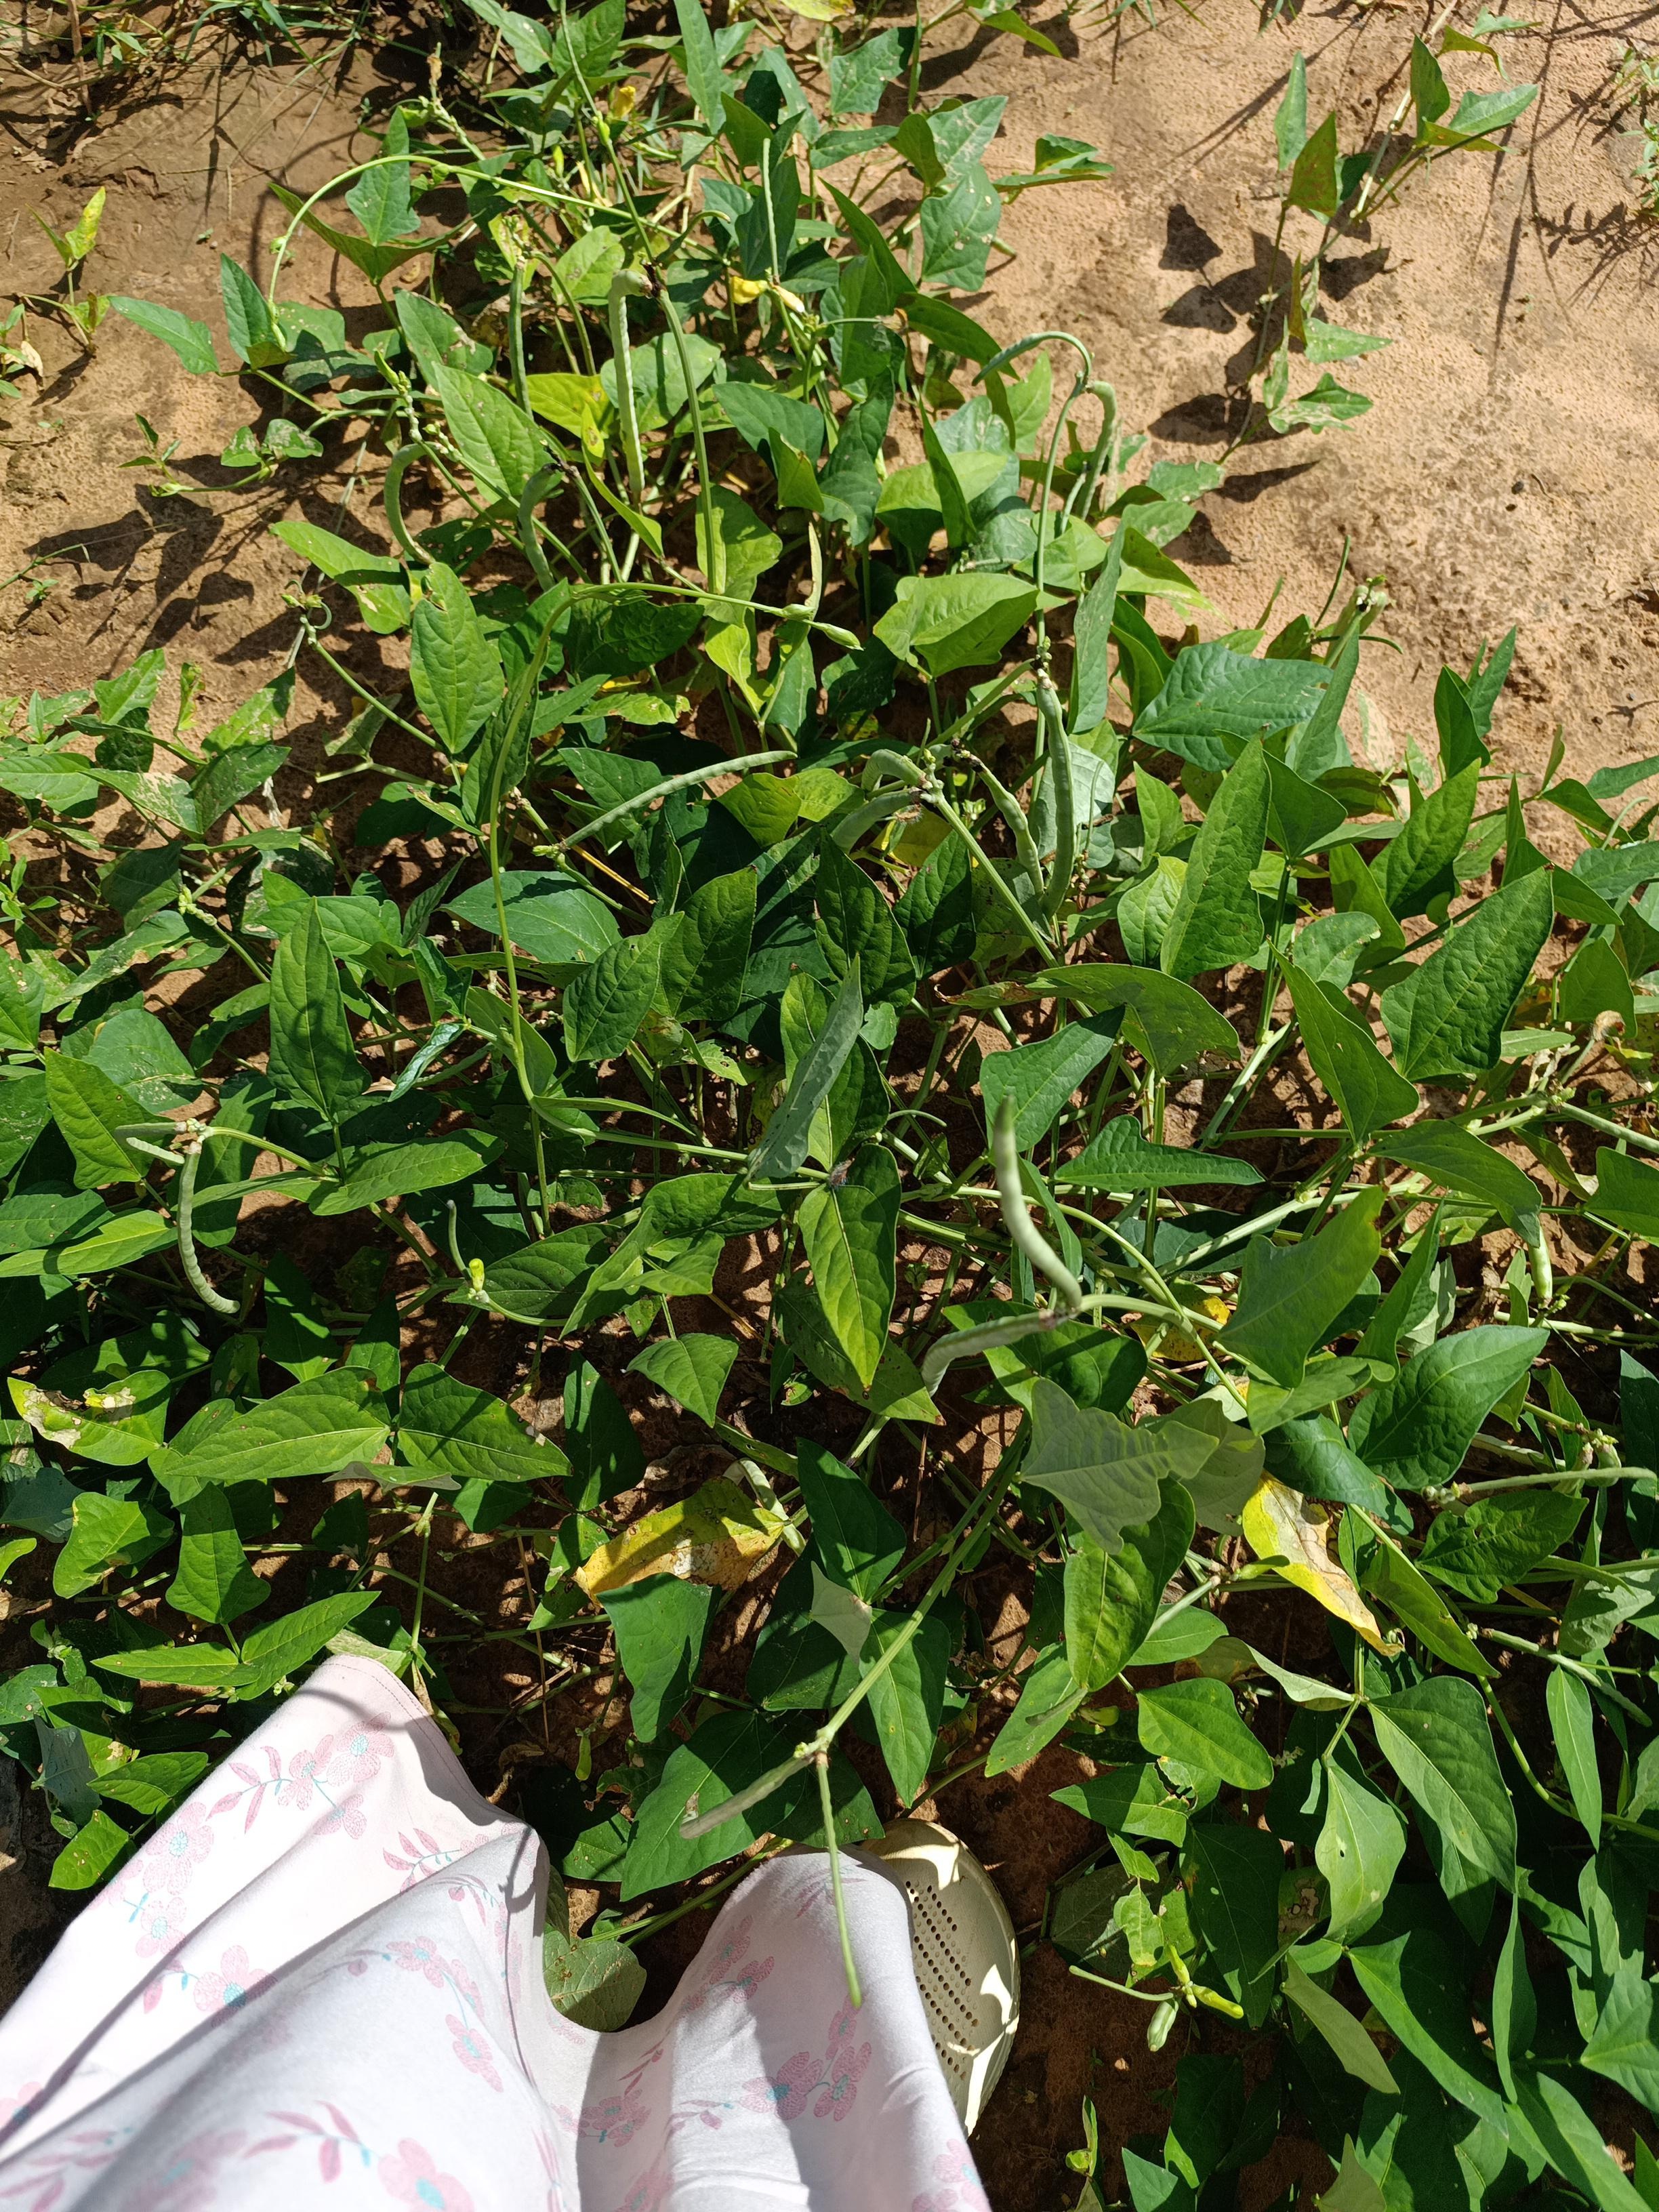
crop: cowpea
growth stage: maturity
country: Nigeria
